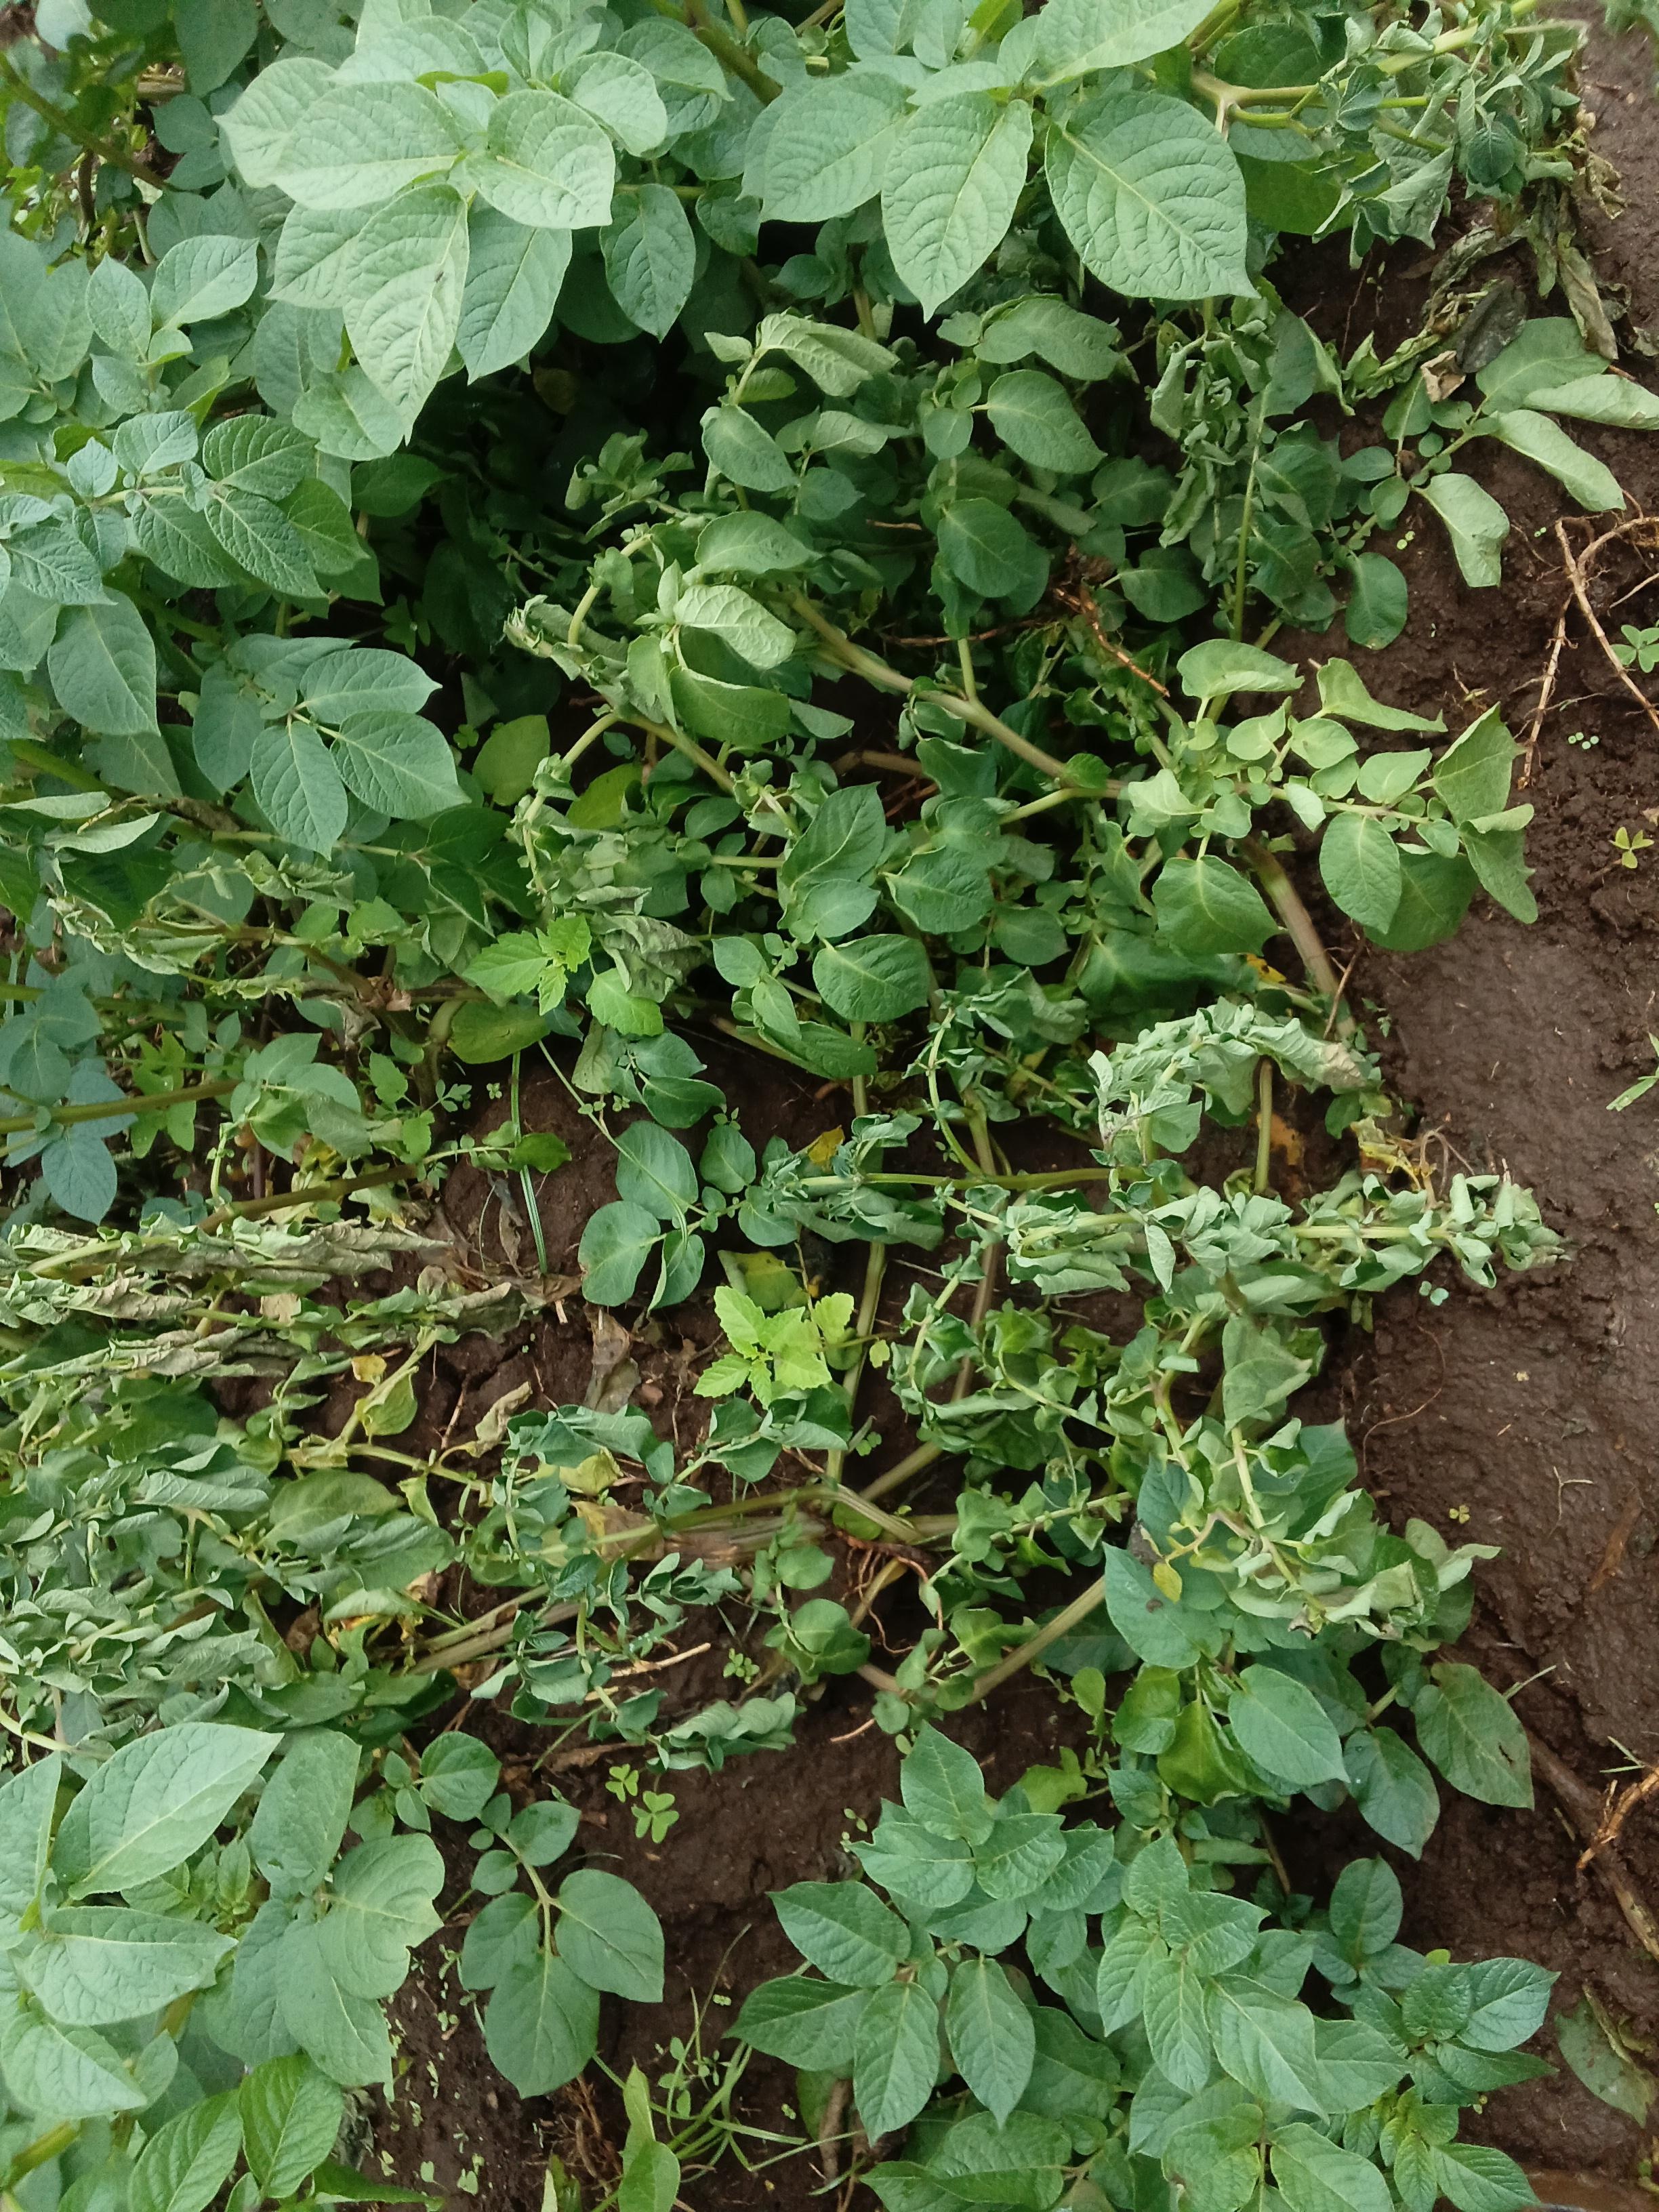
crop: potato
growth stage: vegetative
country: Kenya
